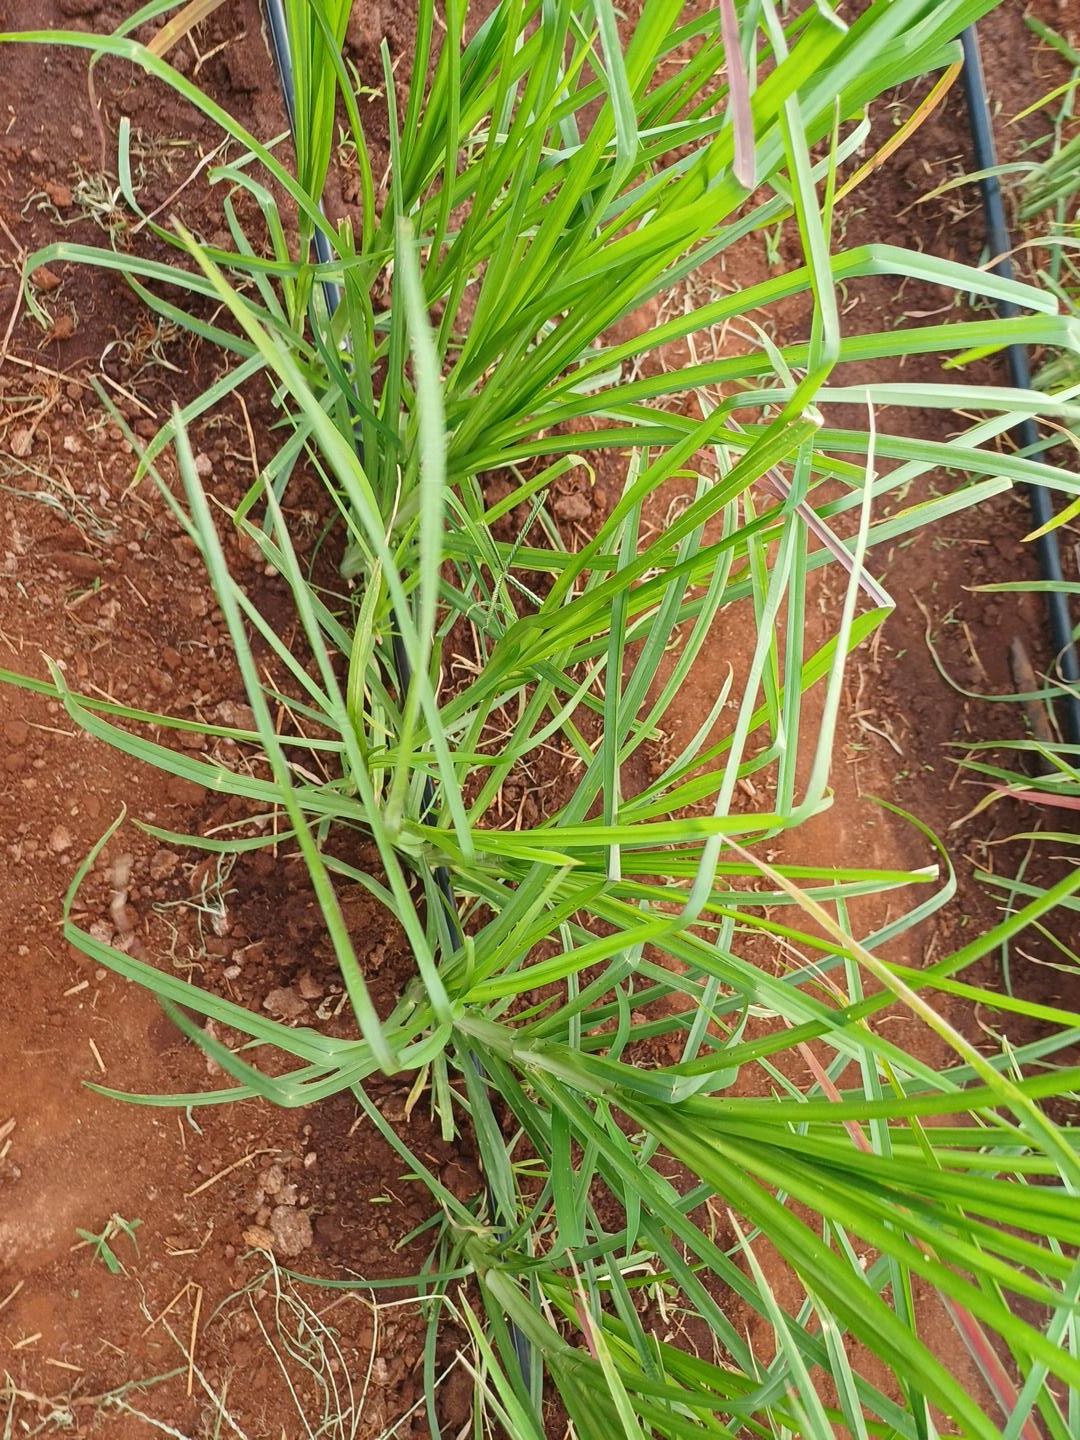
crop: finger millet
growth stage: vegetative
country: Kenya
